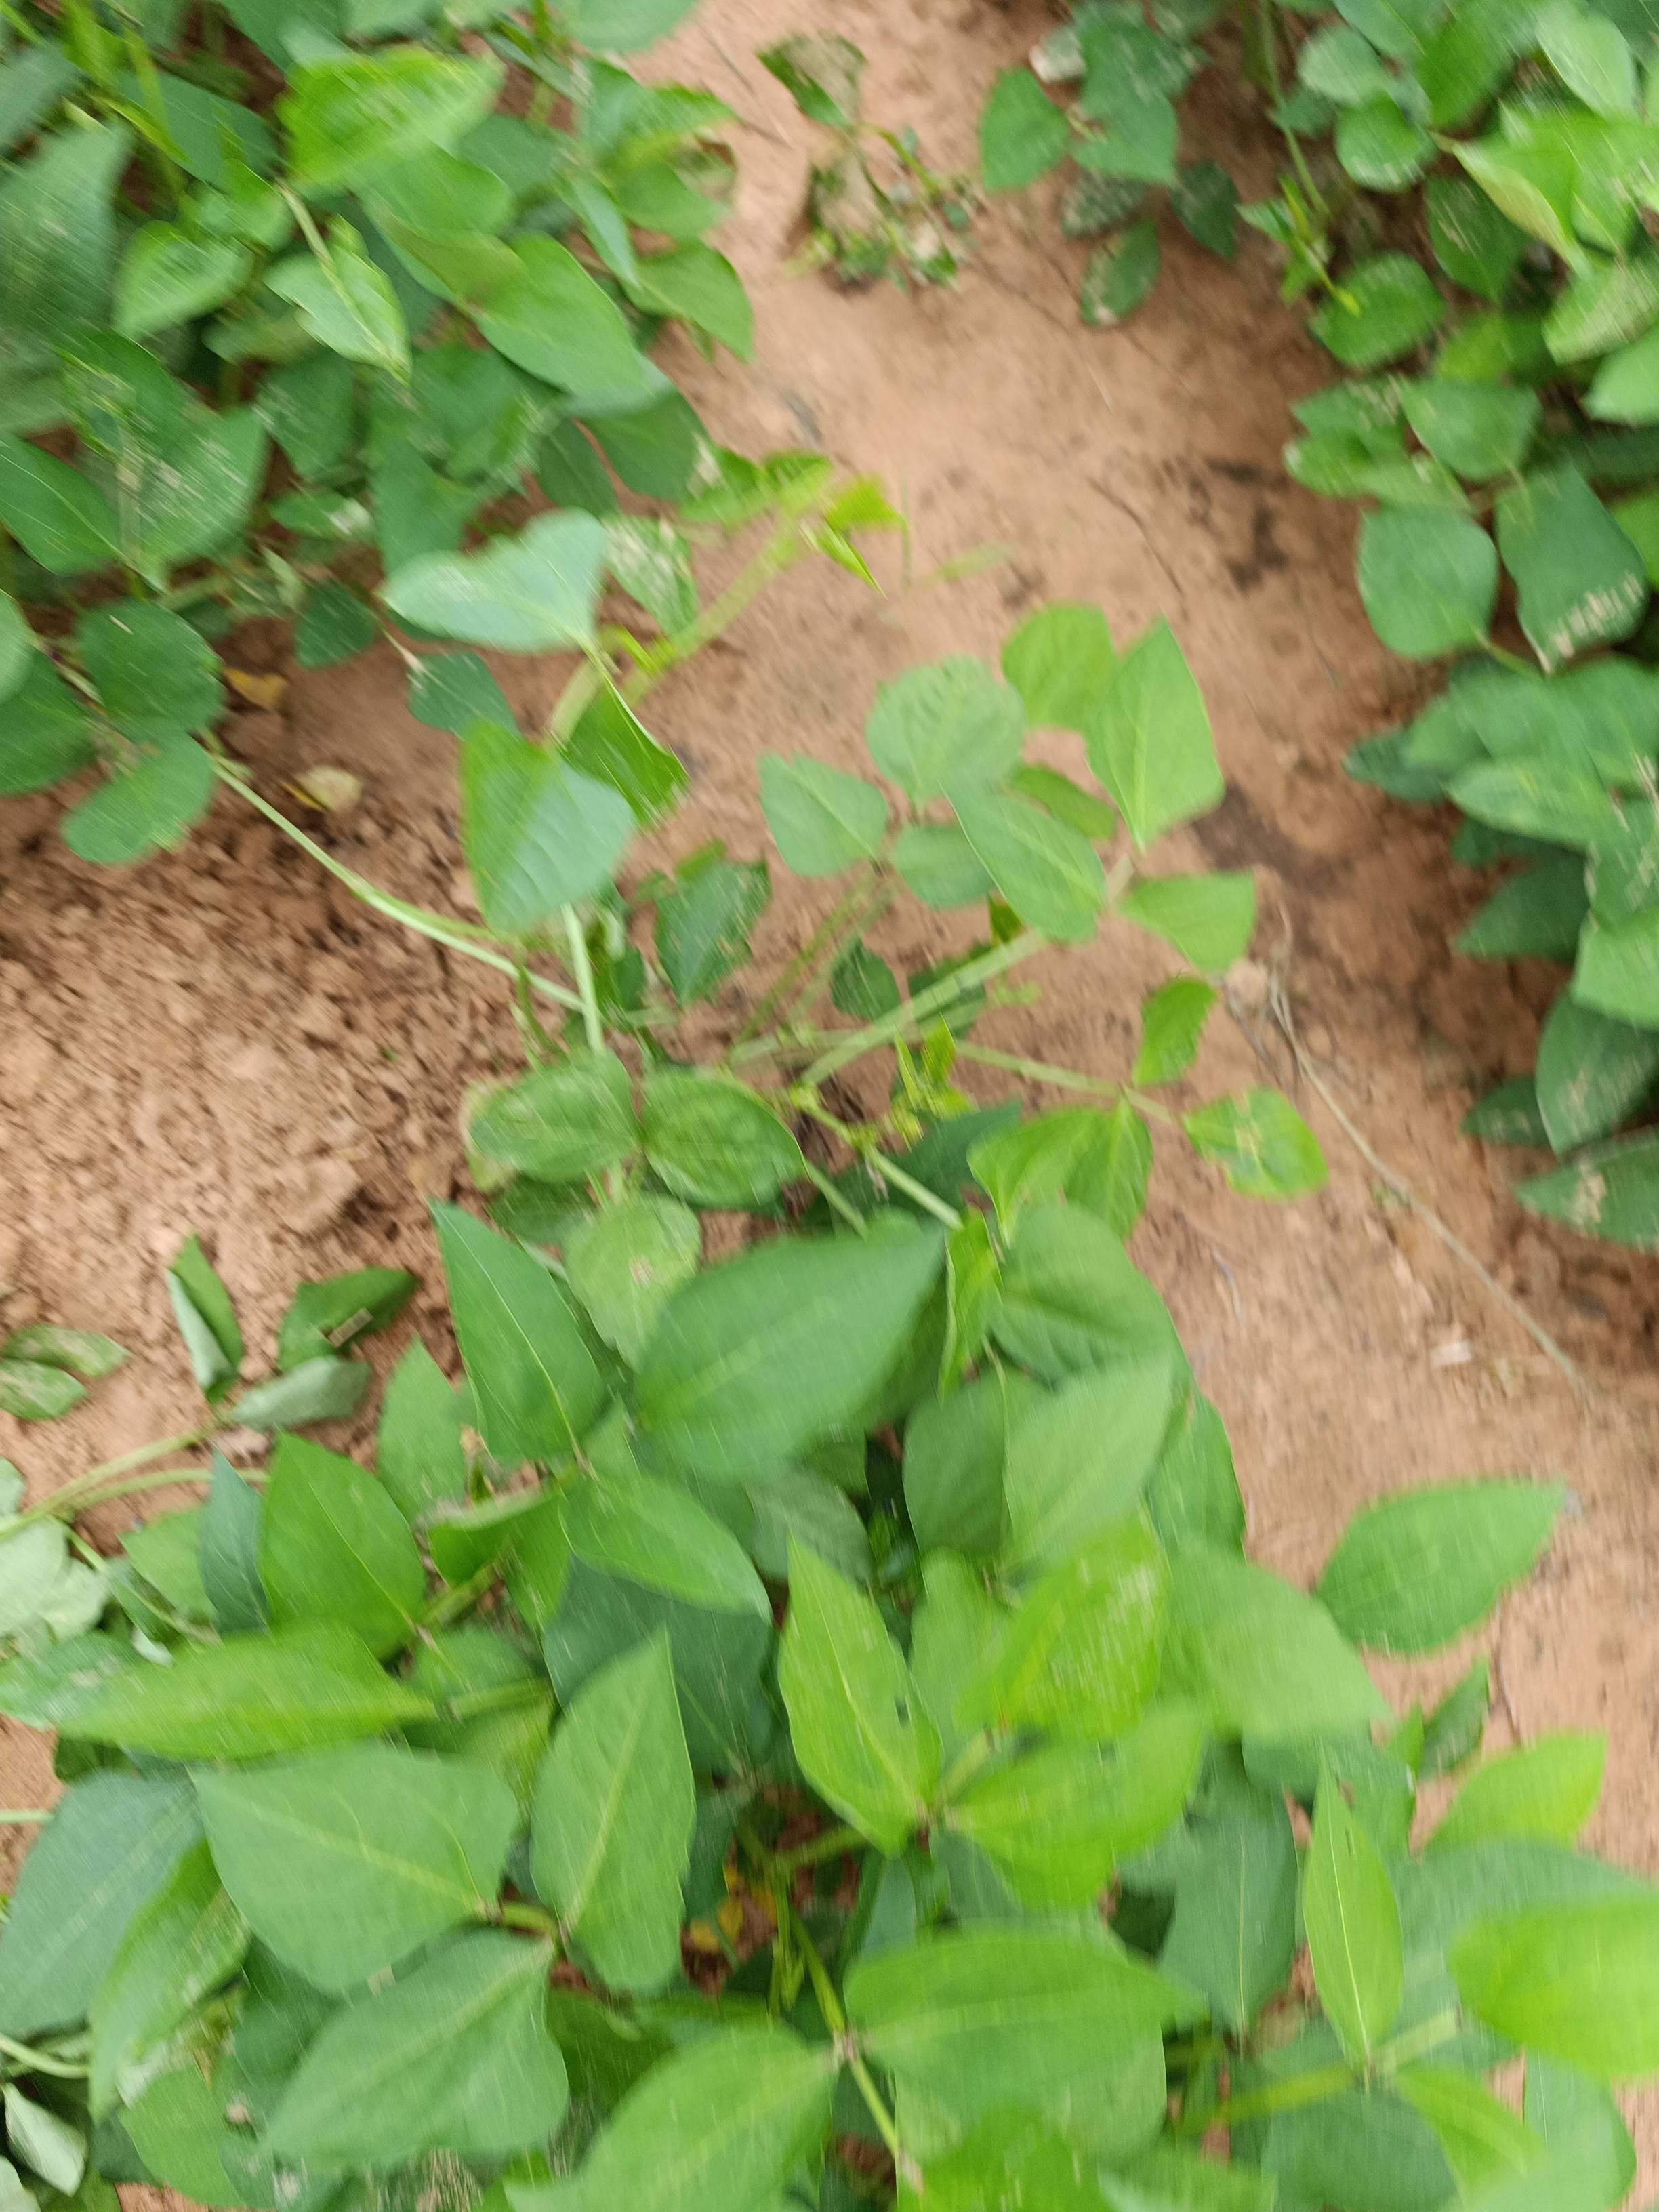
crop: cowpea
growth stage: emergence
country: Nigeria
